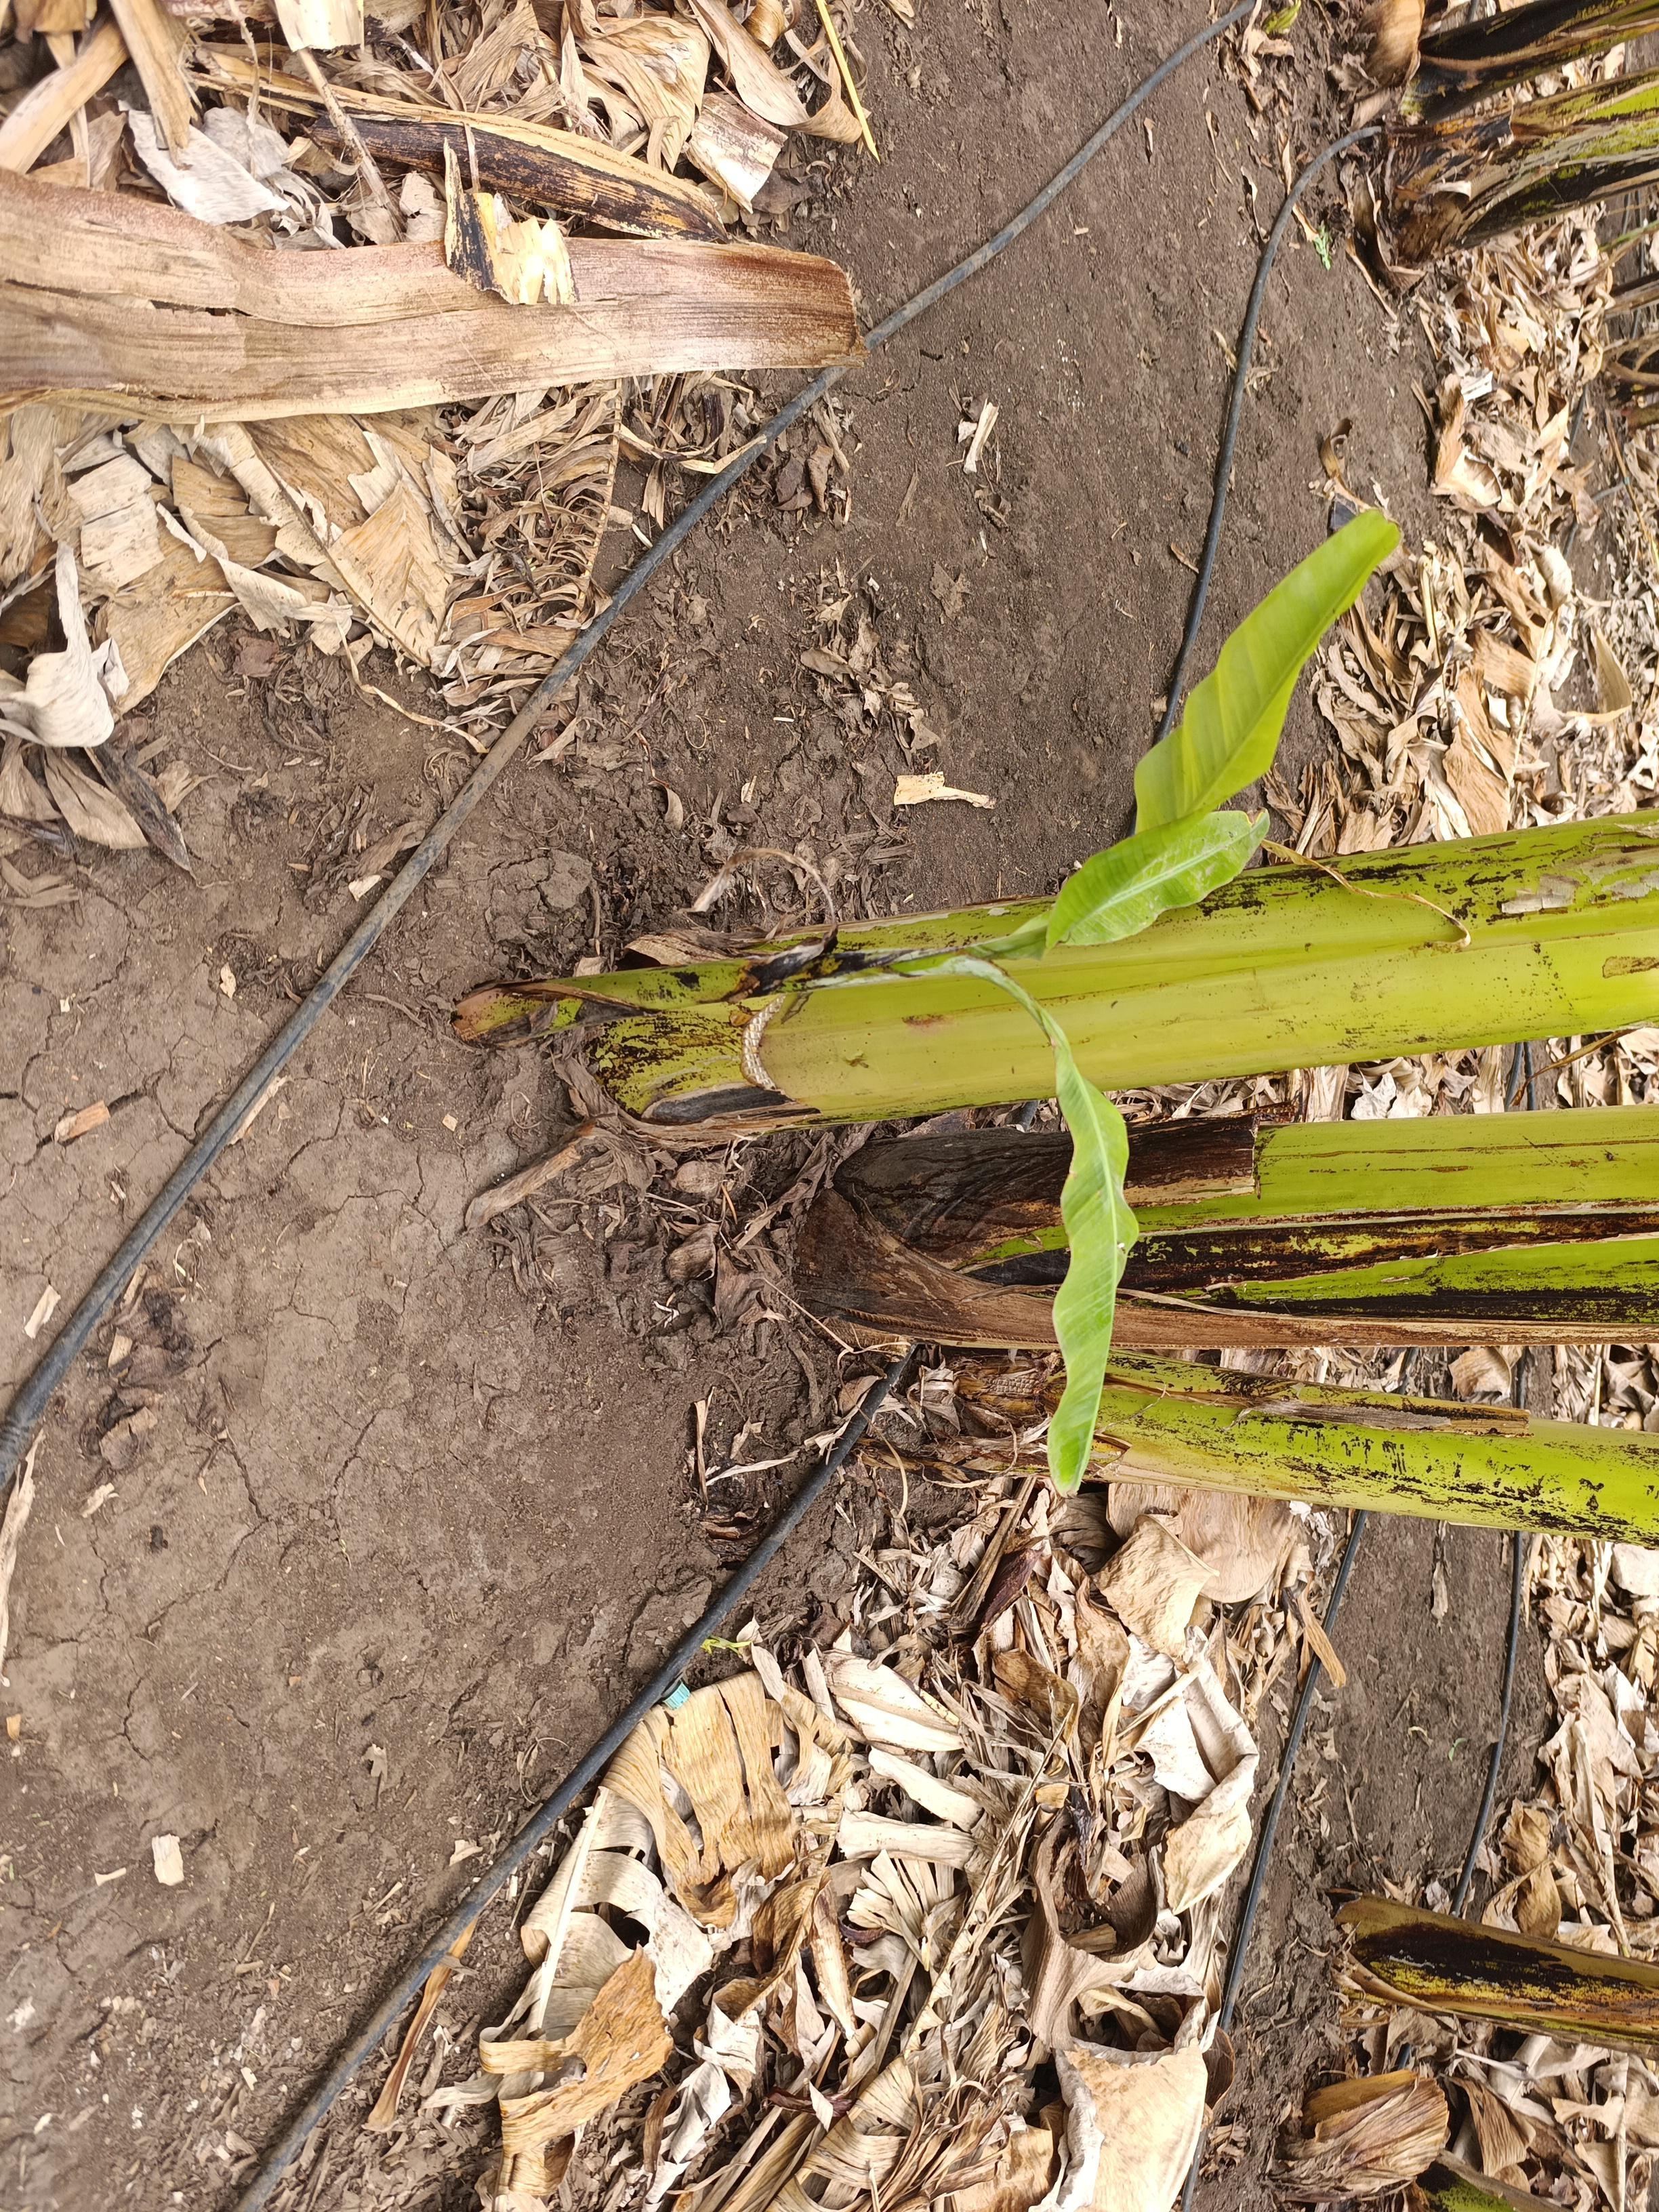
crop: banana
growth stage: emergence sucker
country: Tanzania
